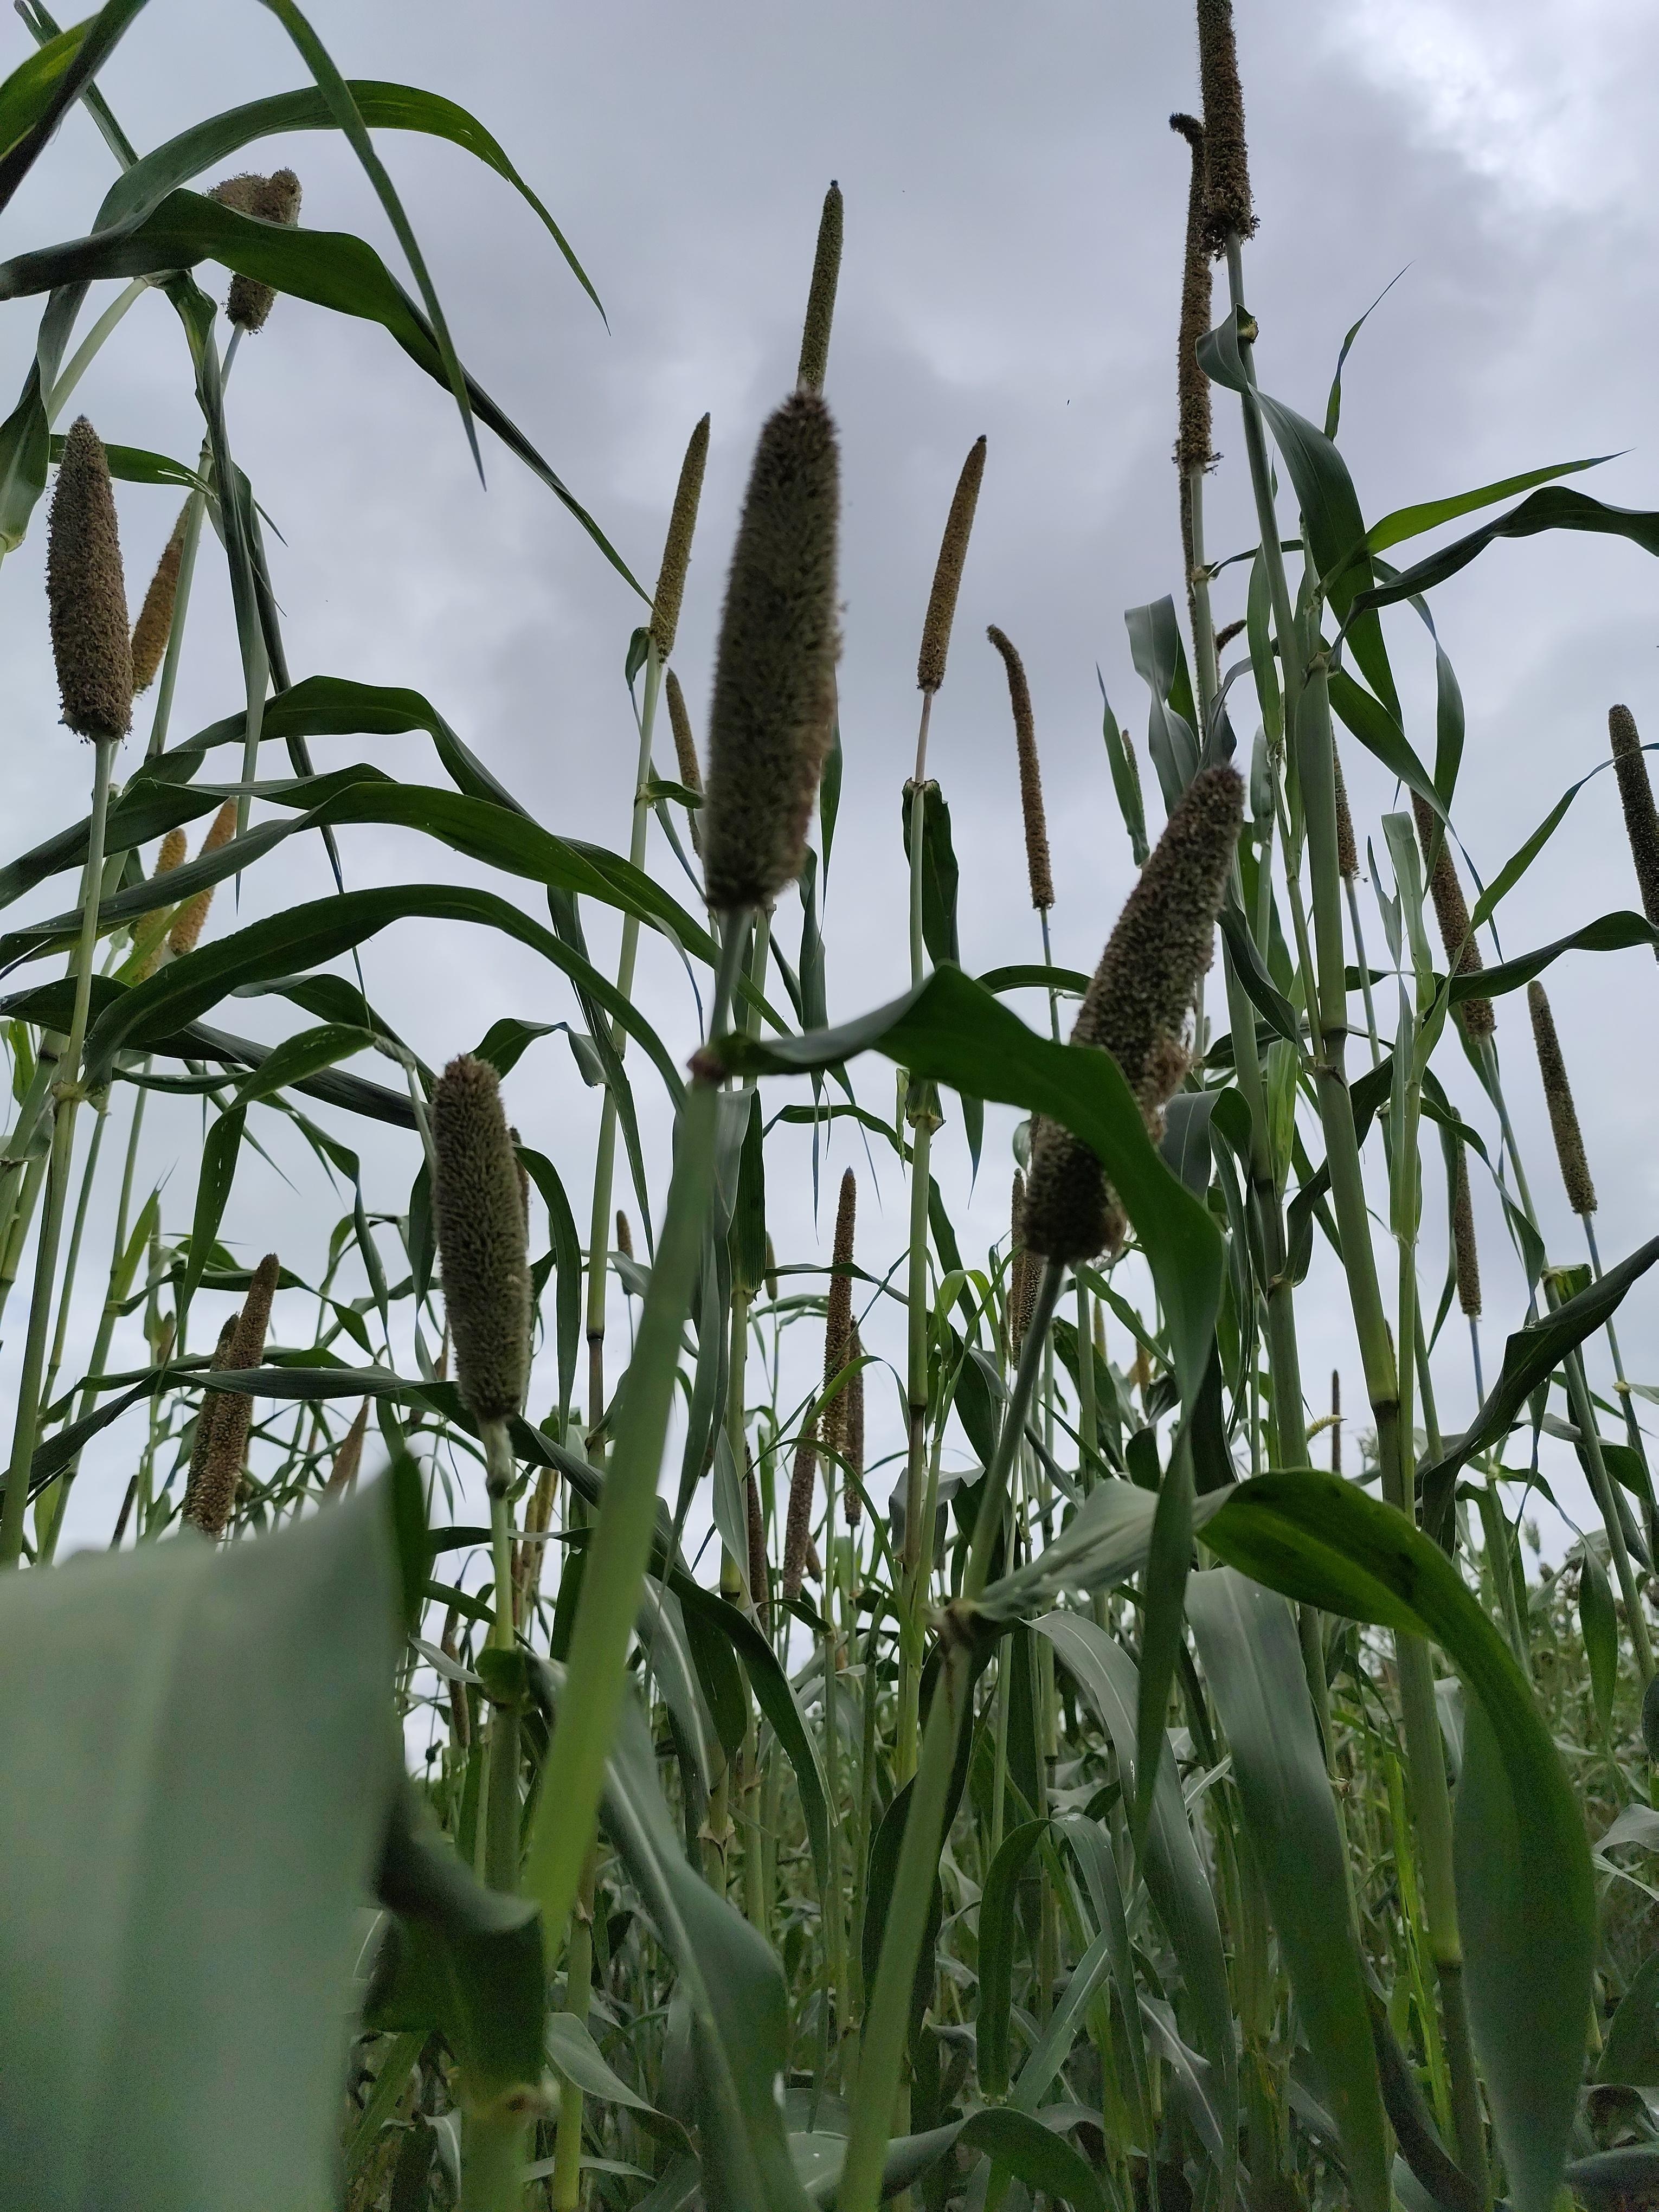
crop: pearl millet
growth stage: heading tuber
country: Tanzania
